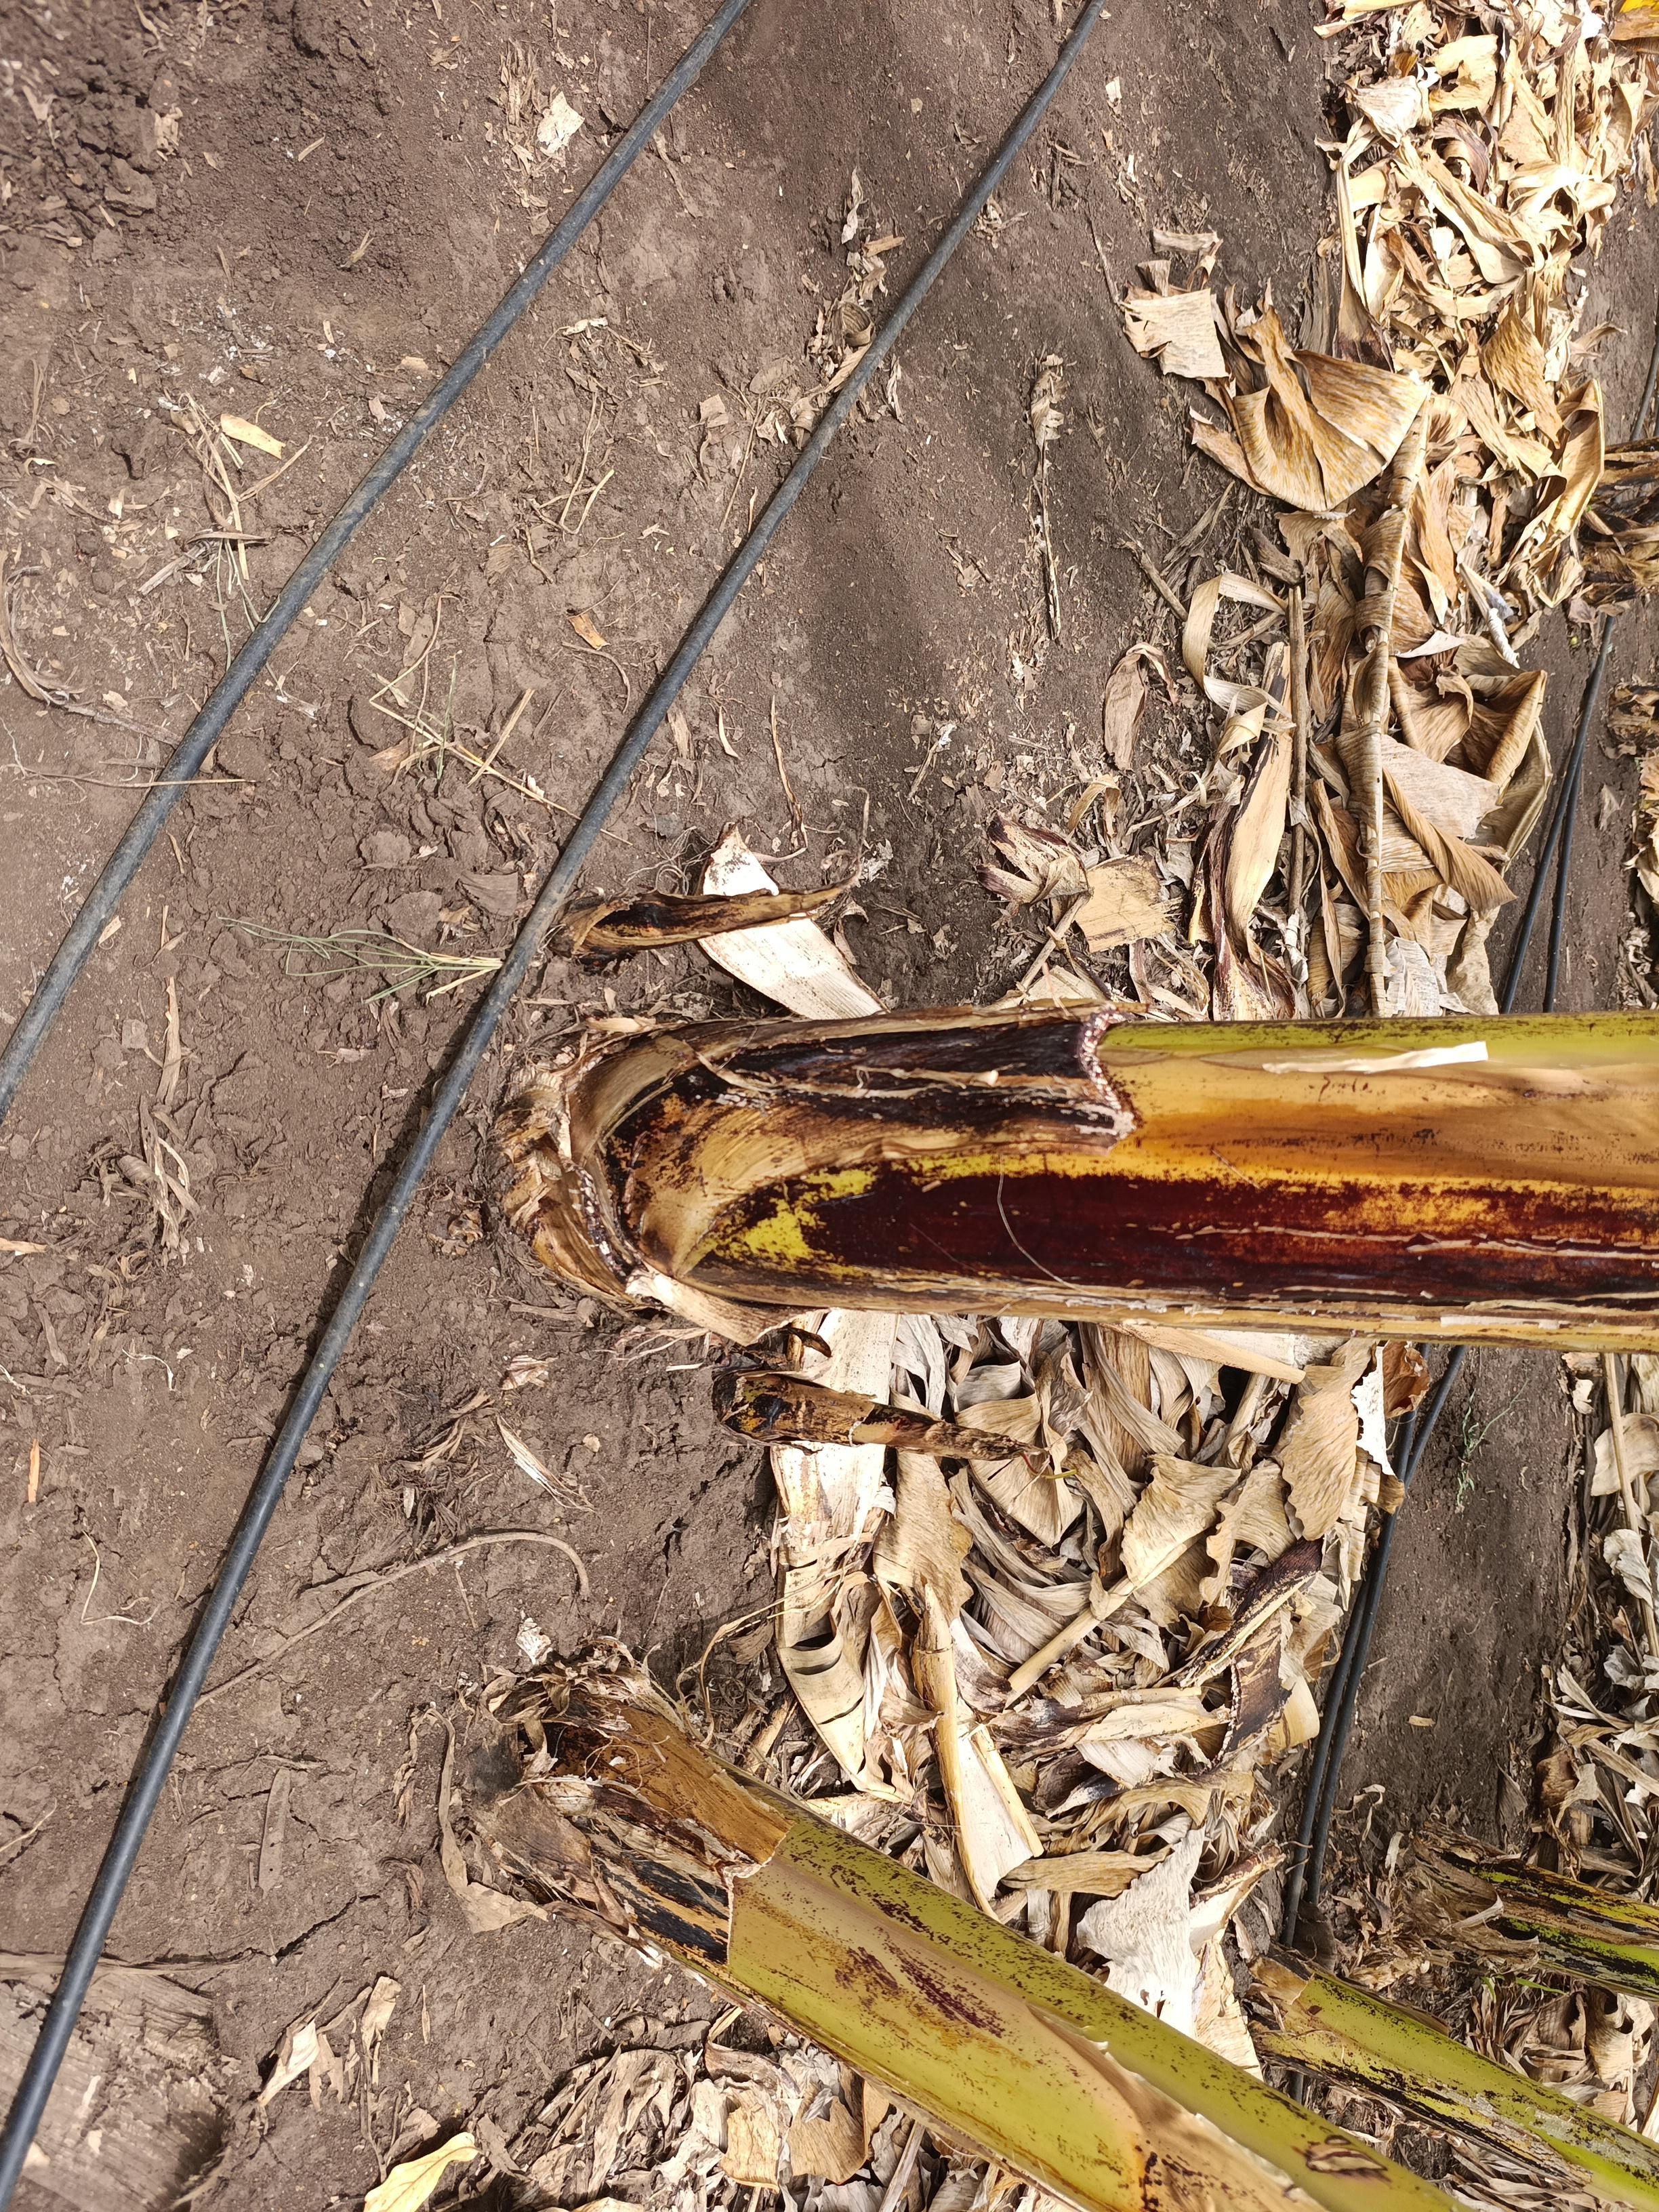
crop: banana
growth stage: emergence sucker
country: Tanzania
